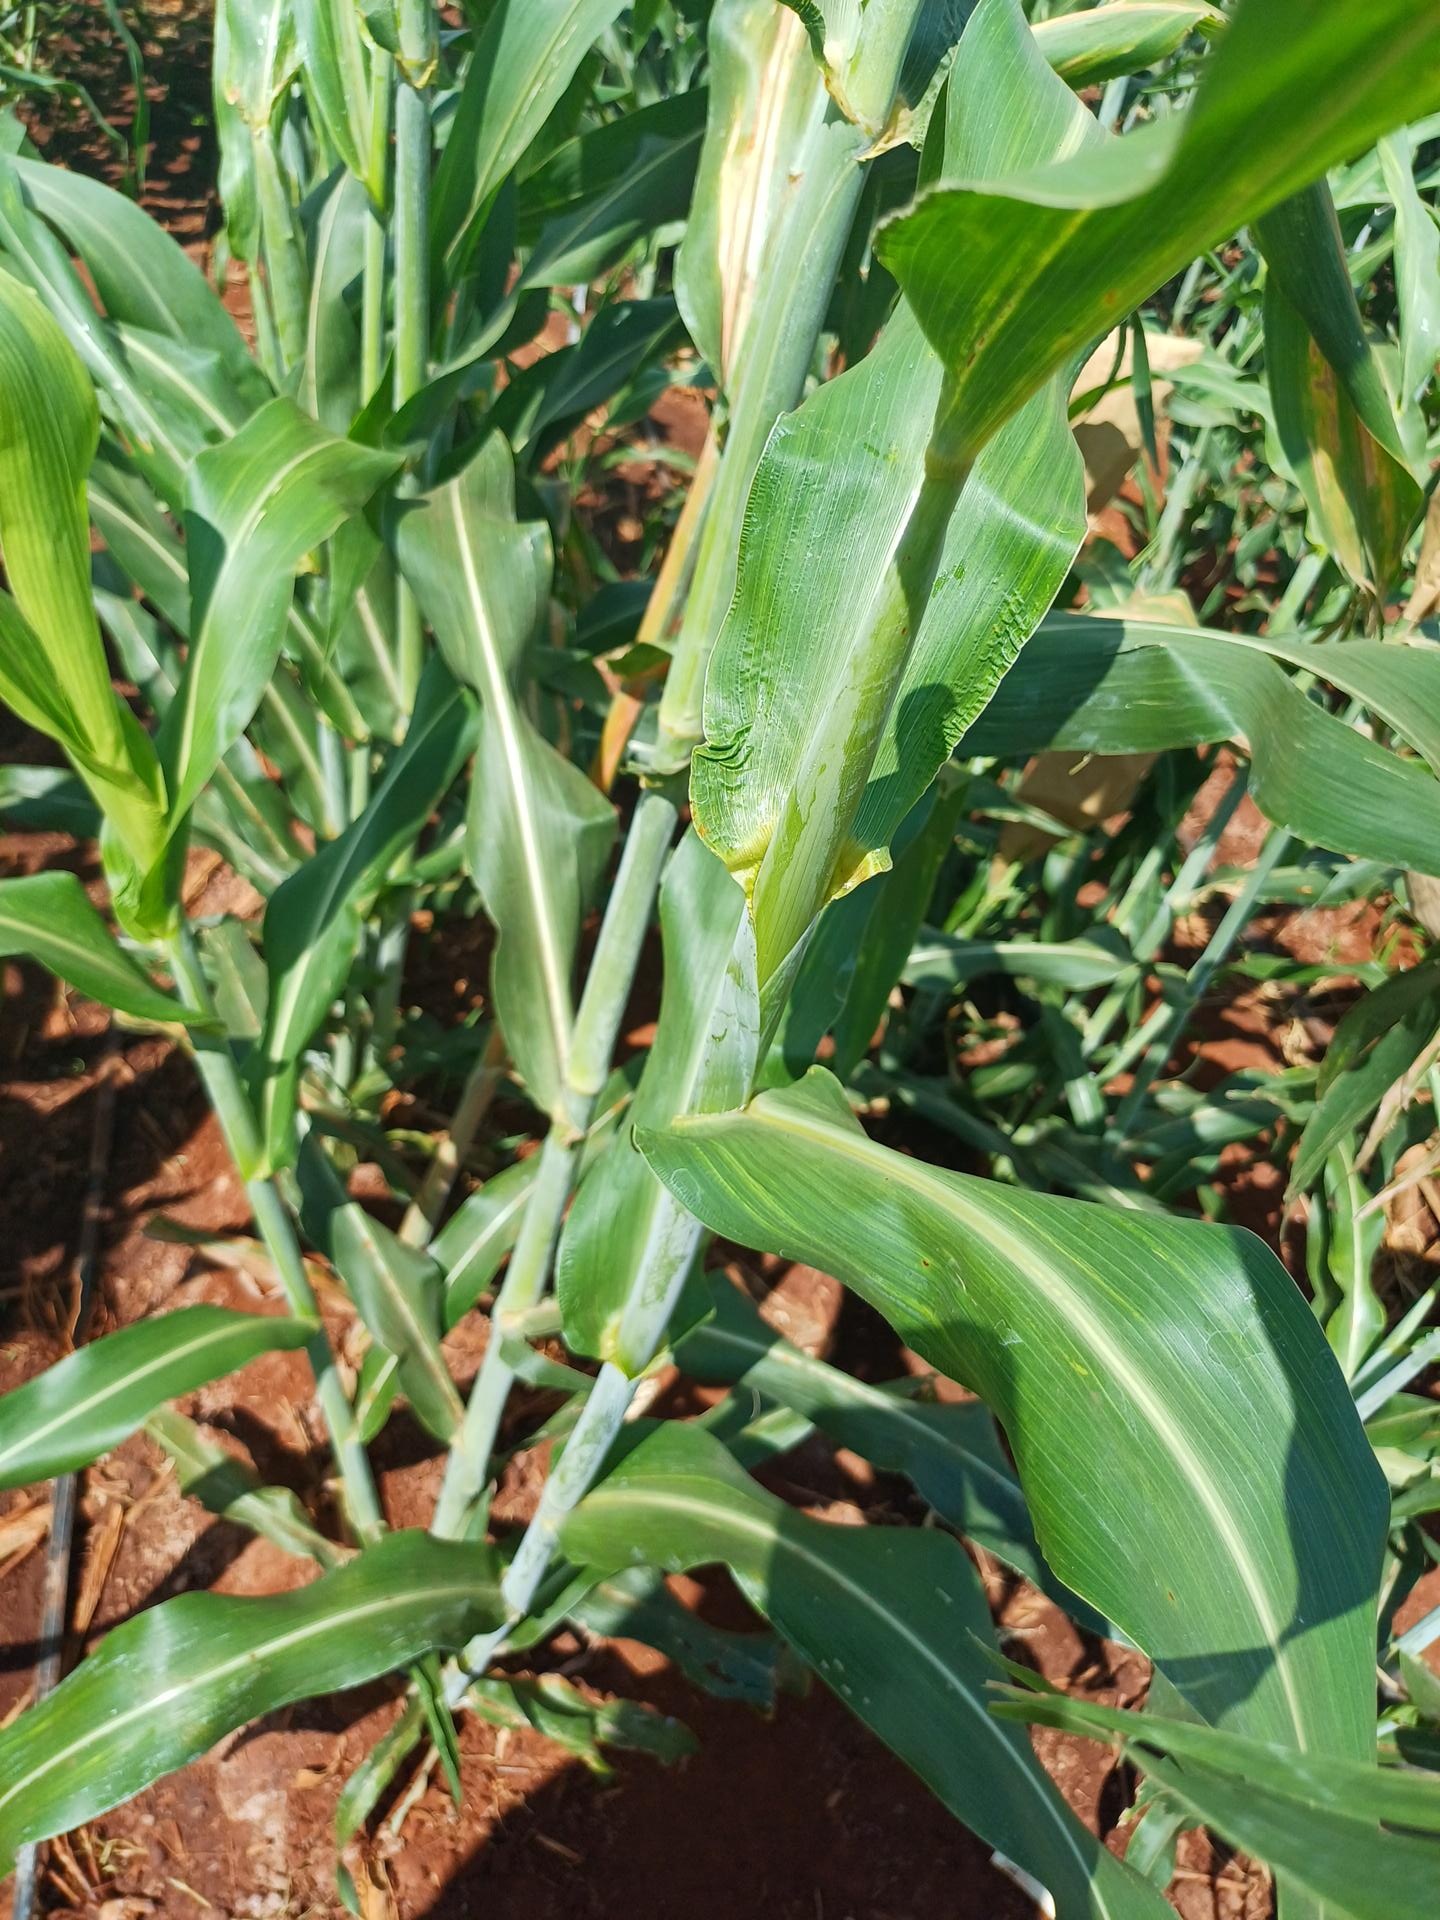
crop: sorghum
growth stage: heading tuber
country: Kenya
